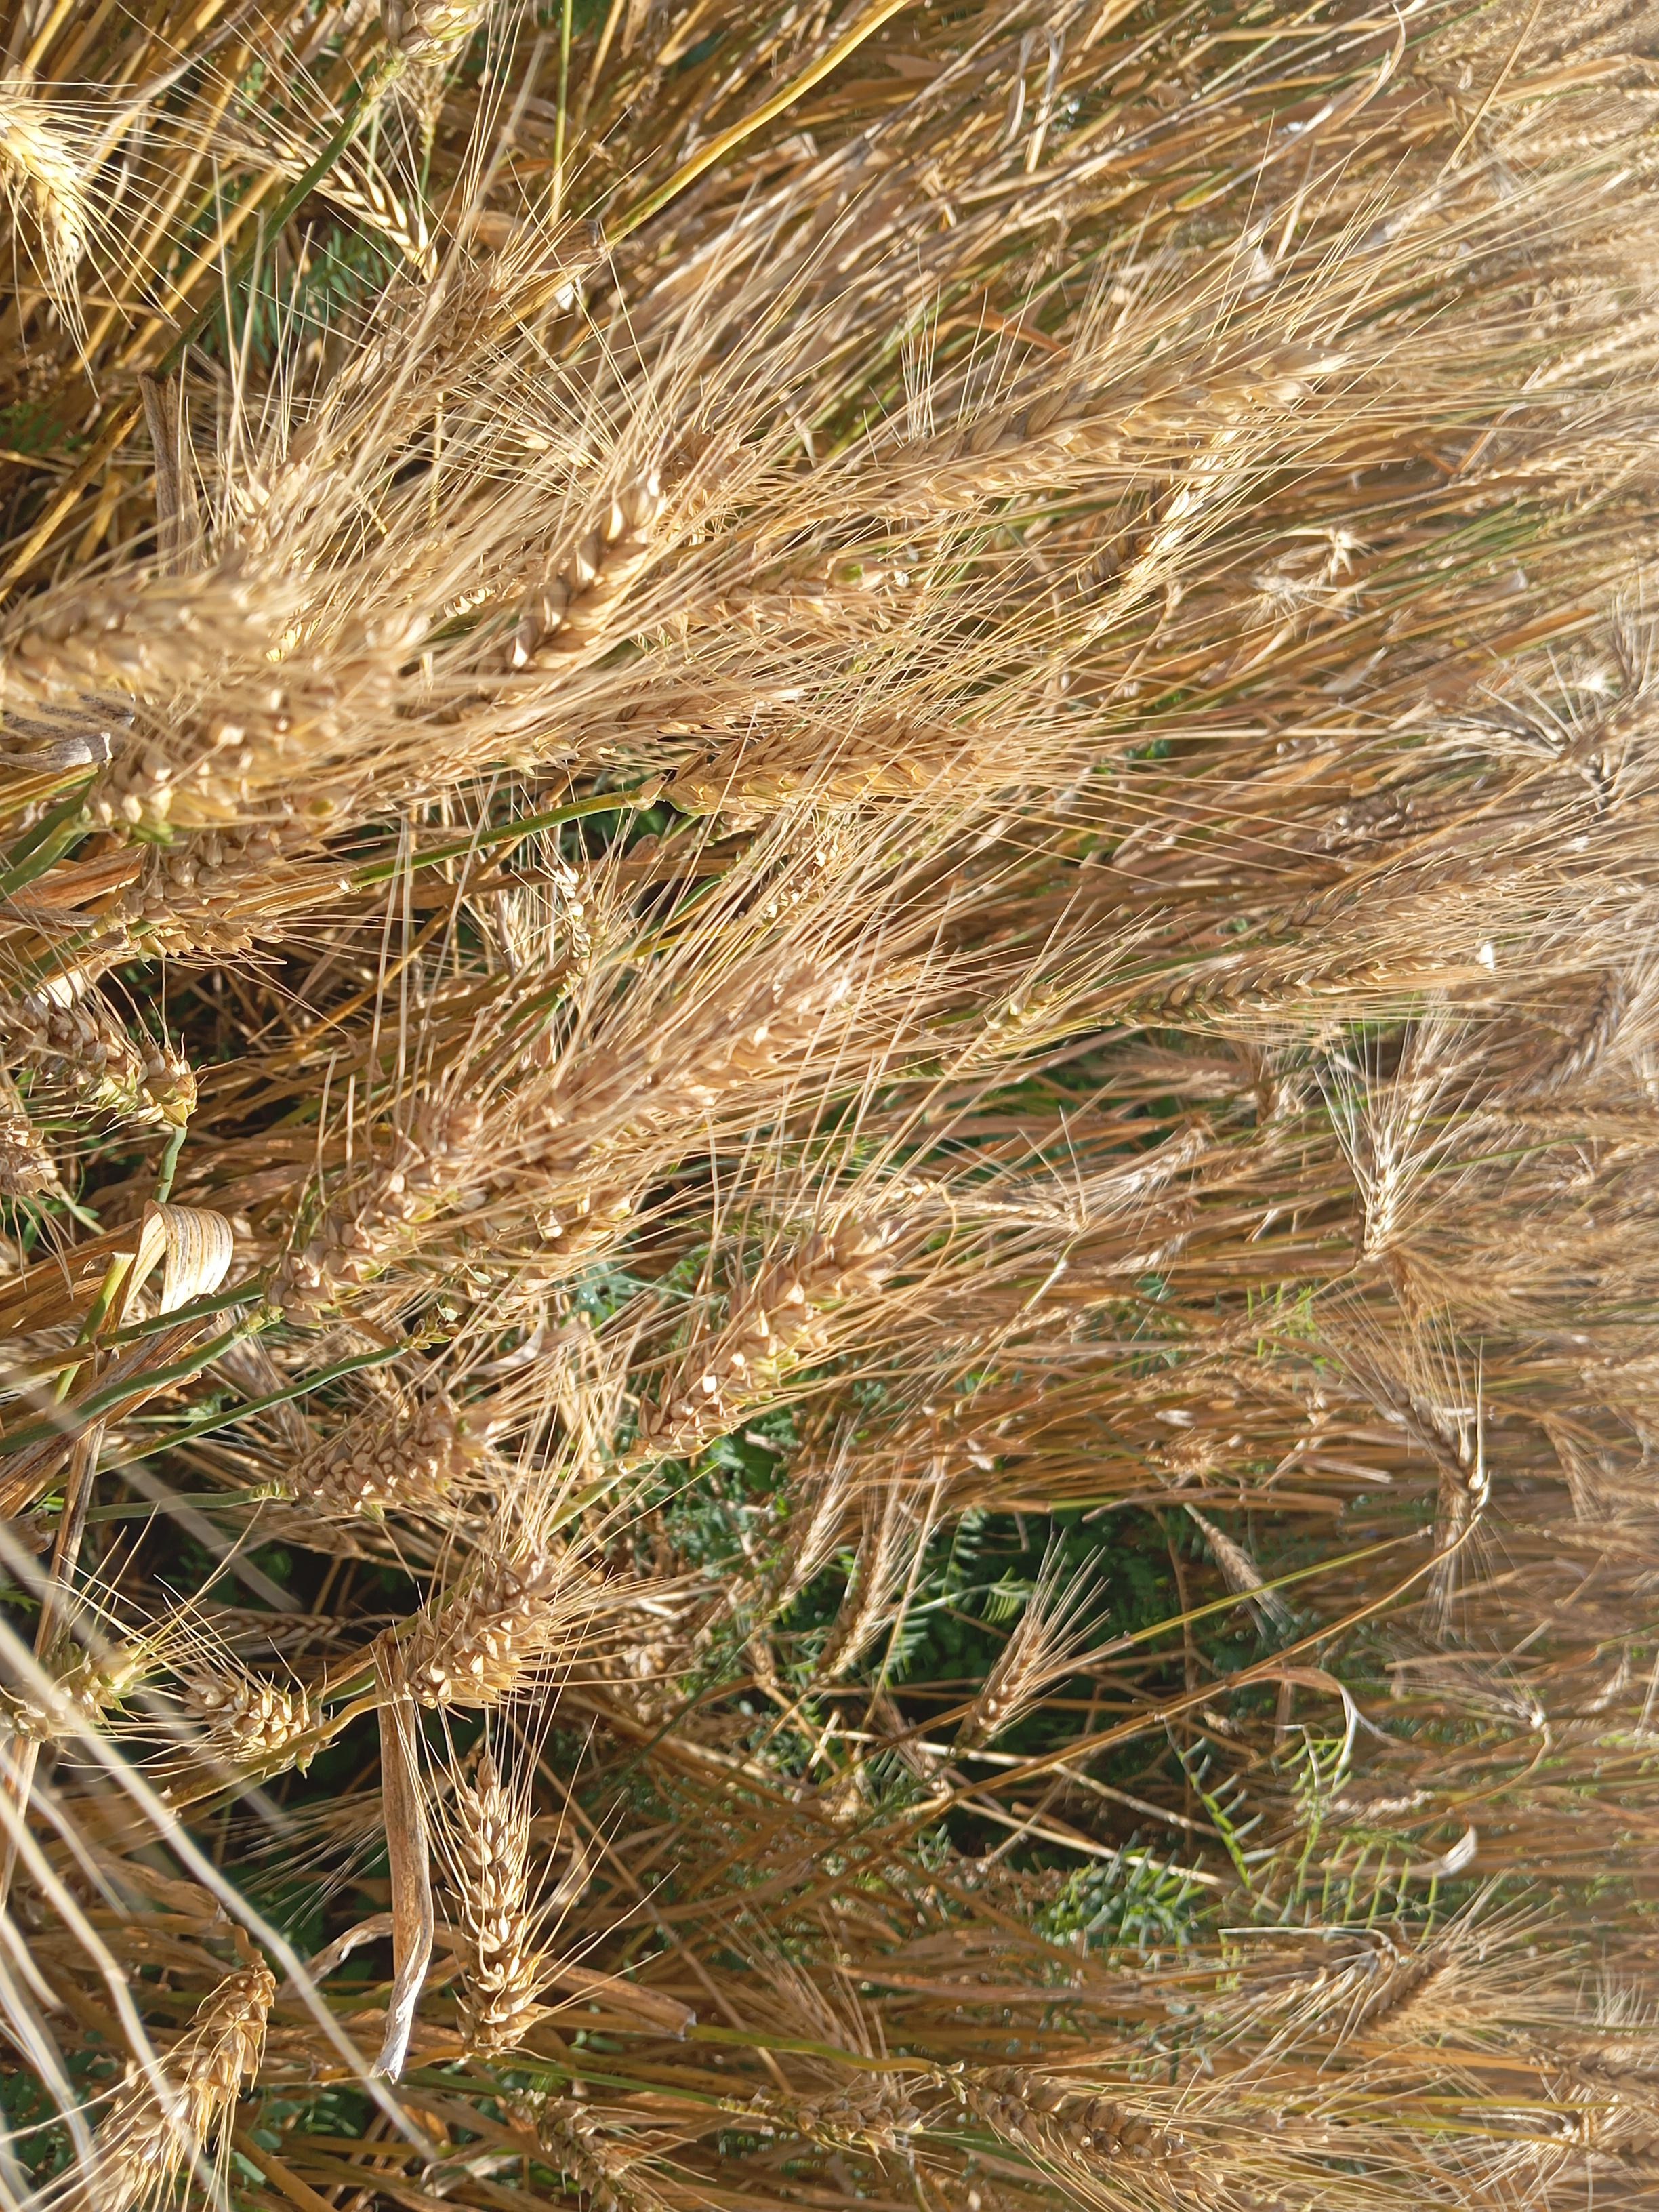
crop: wheat
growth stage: maturity
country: Kenya
